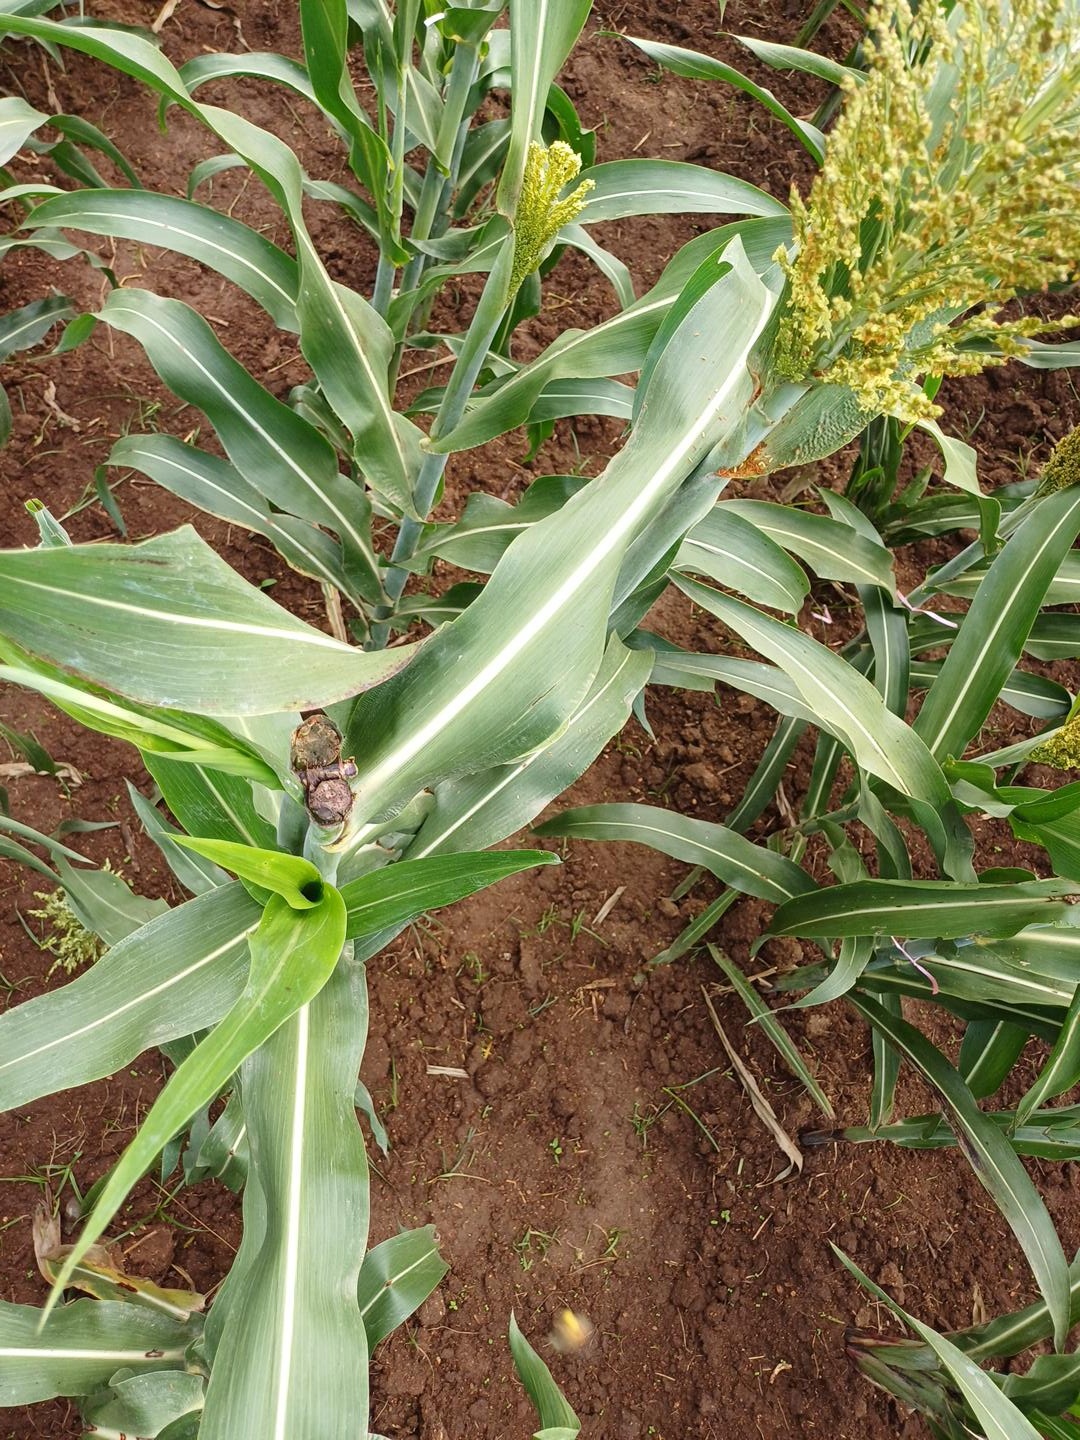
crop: sorghum
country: Kenya
